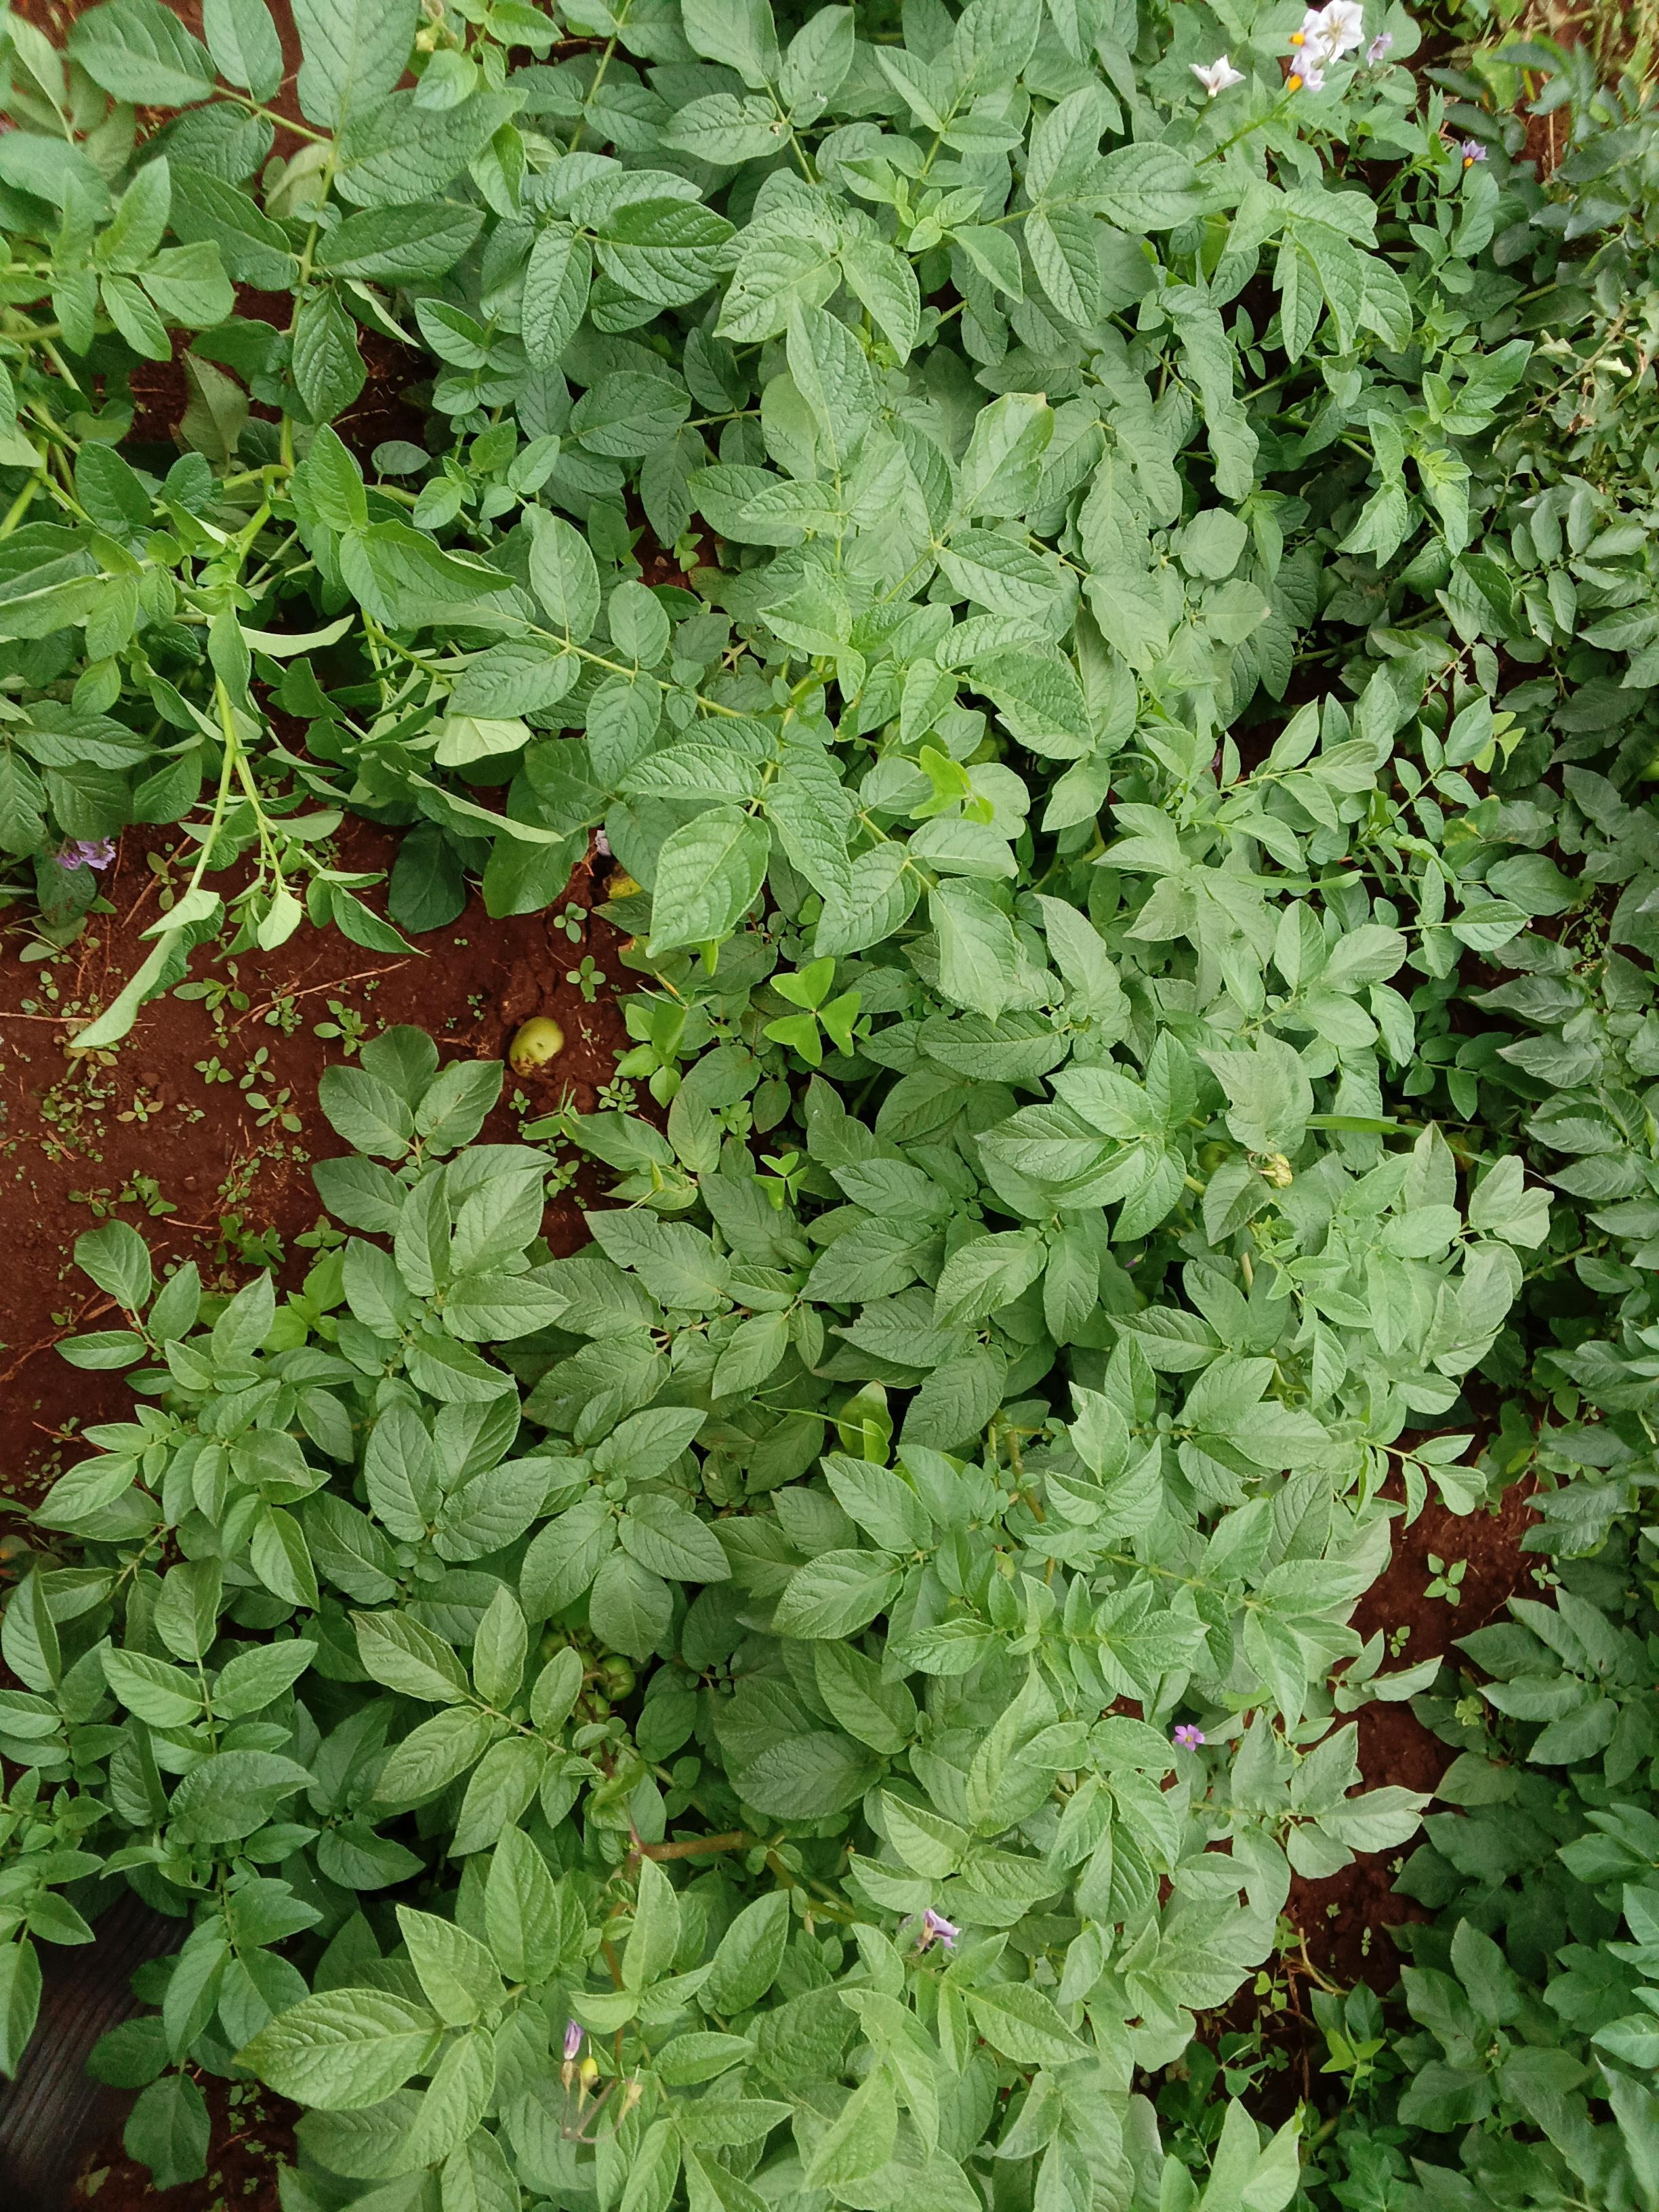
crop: potato
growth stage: flowering
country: Kenya
